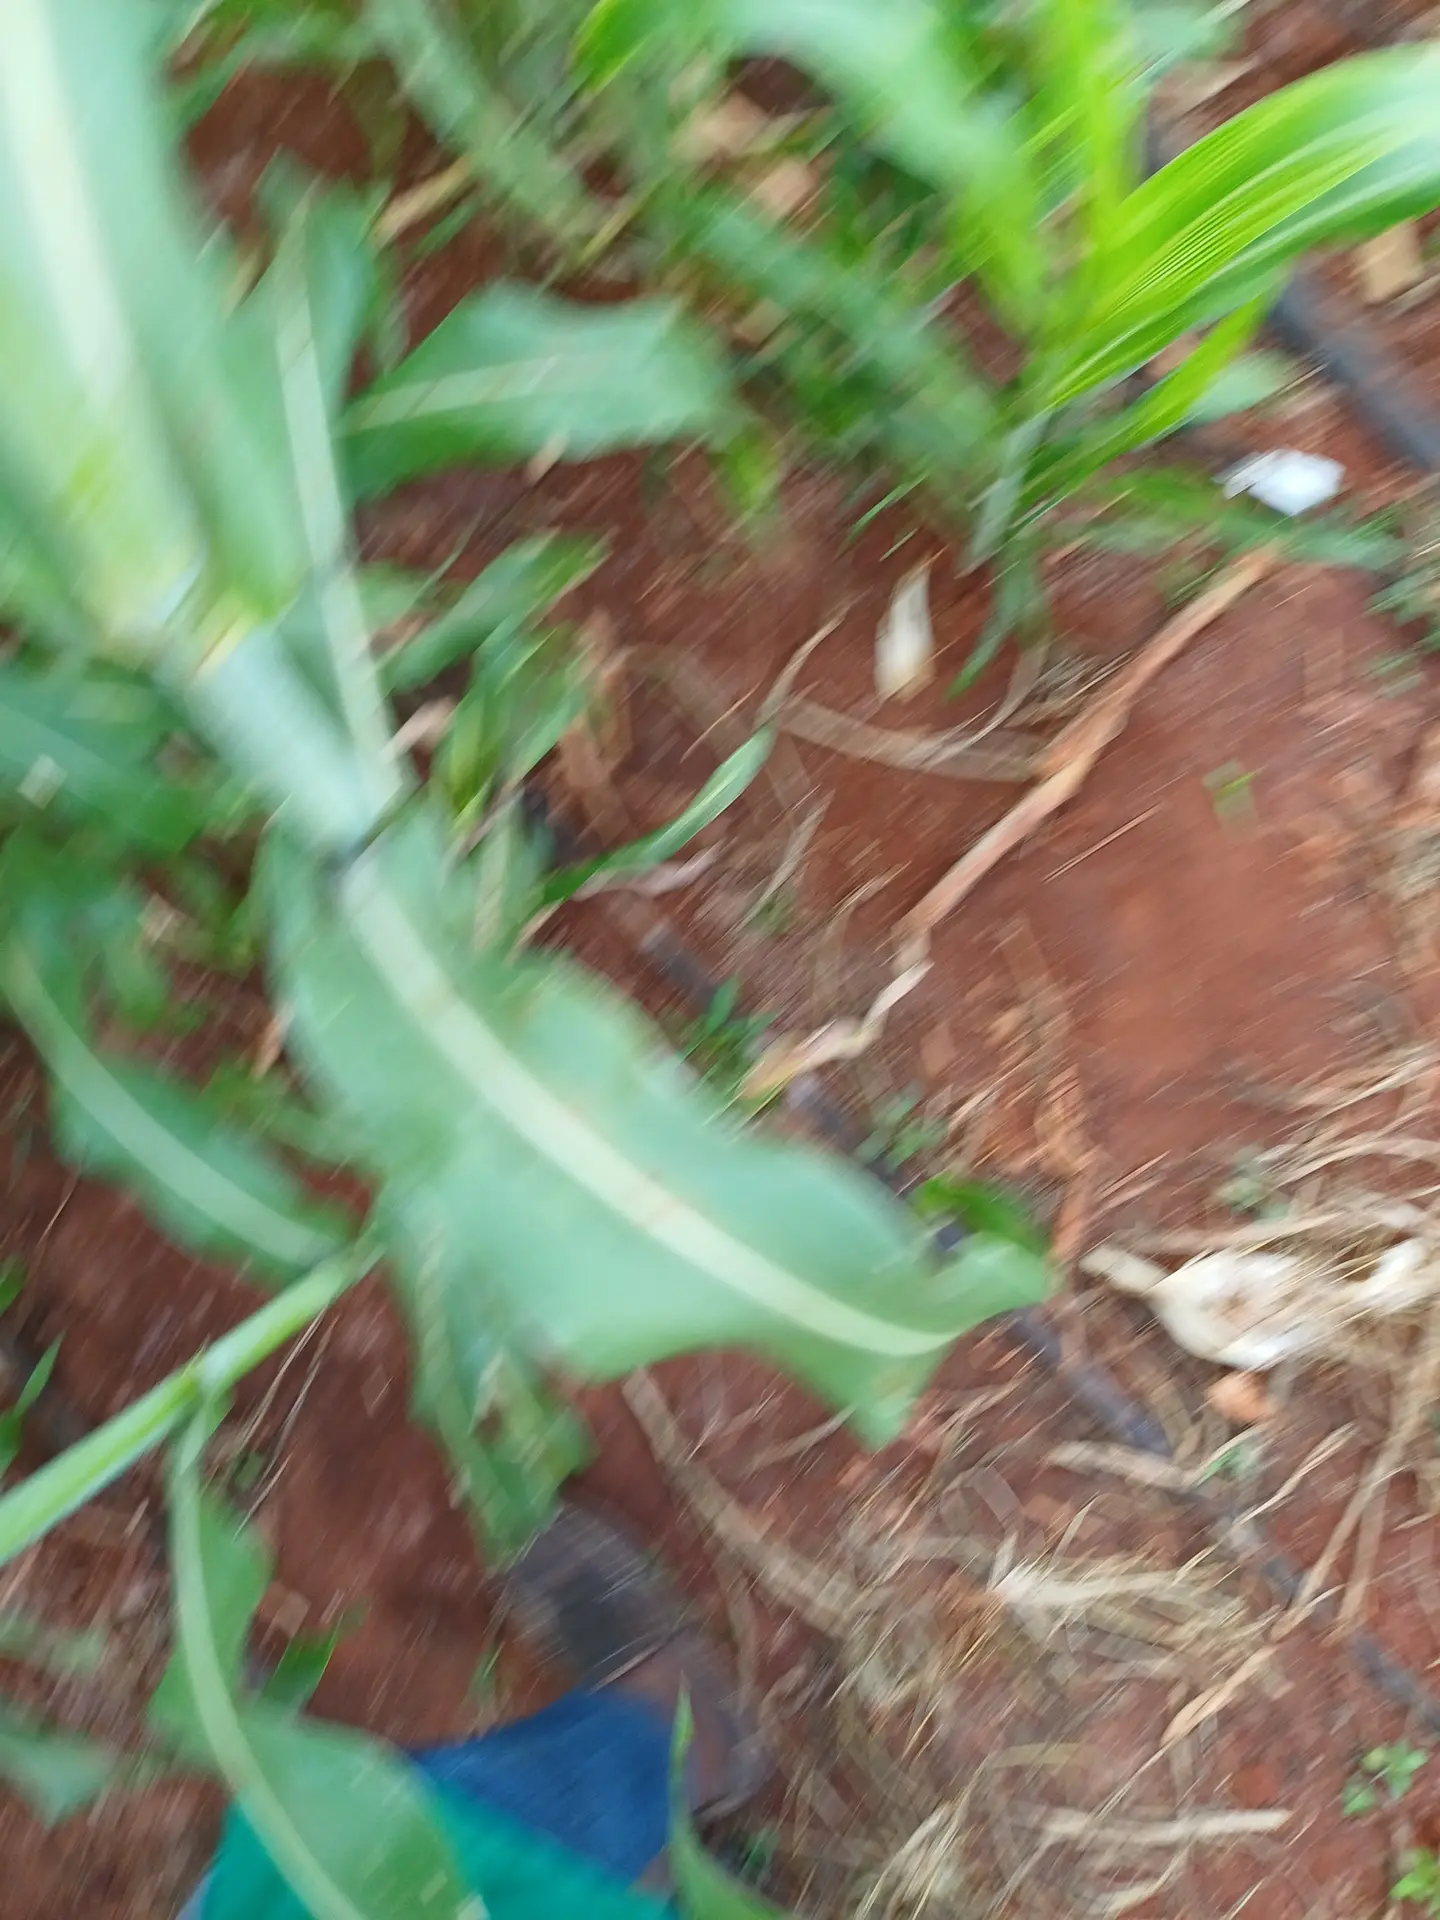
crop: sorghum
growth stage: heading tuber
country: Kenya
